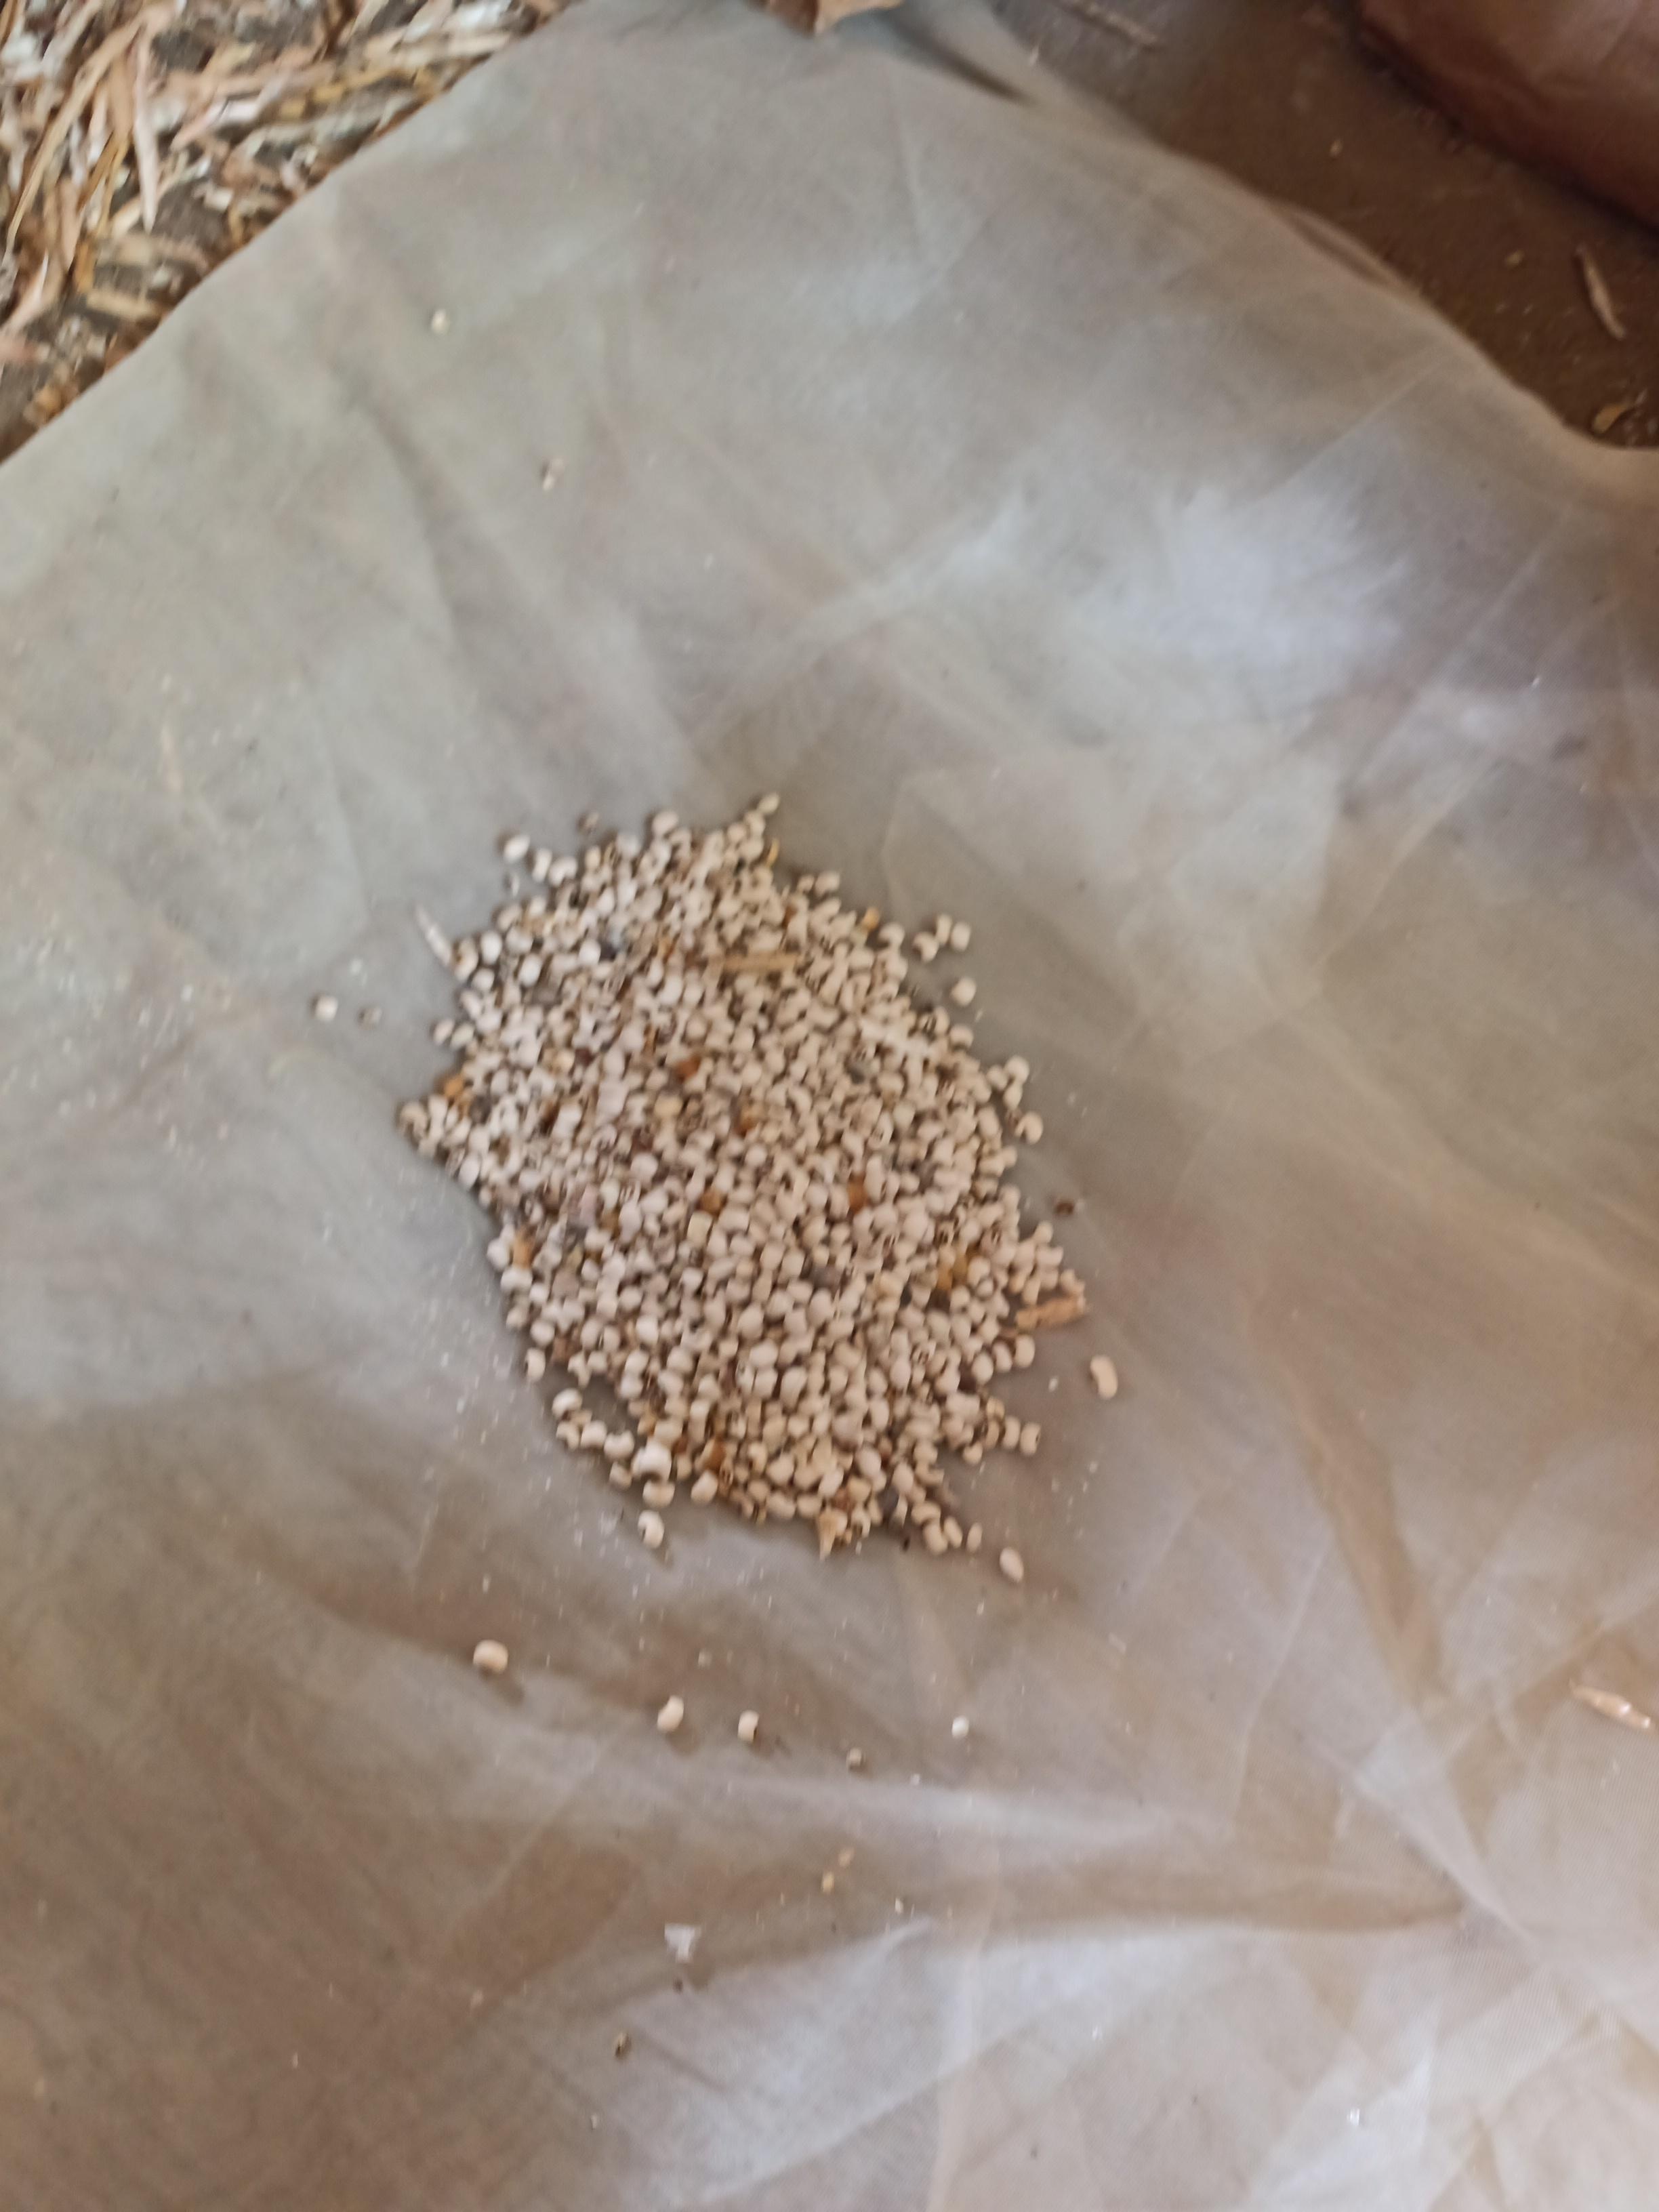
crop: cowpea
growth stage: harvest
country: Nigeria
